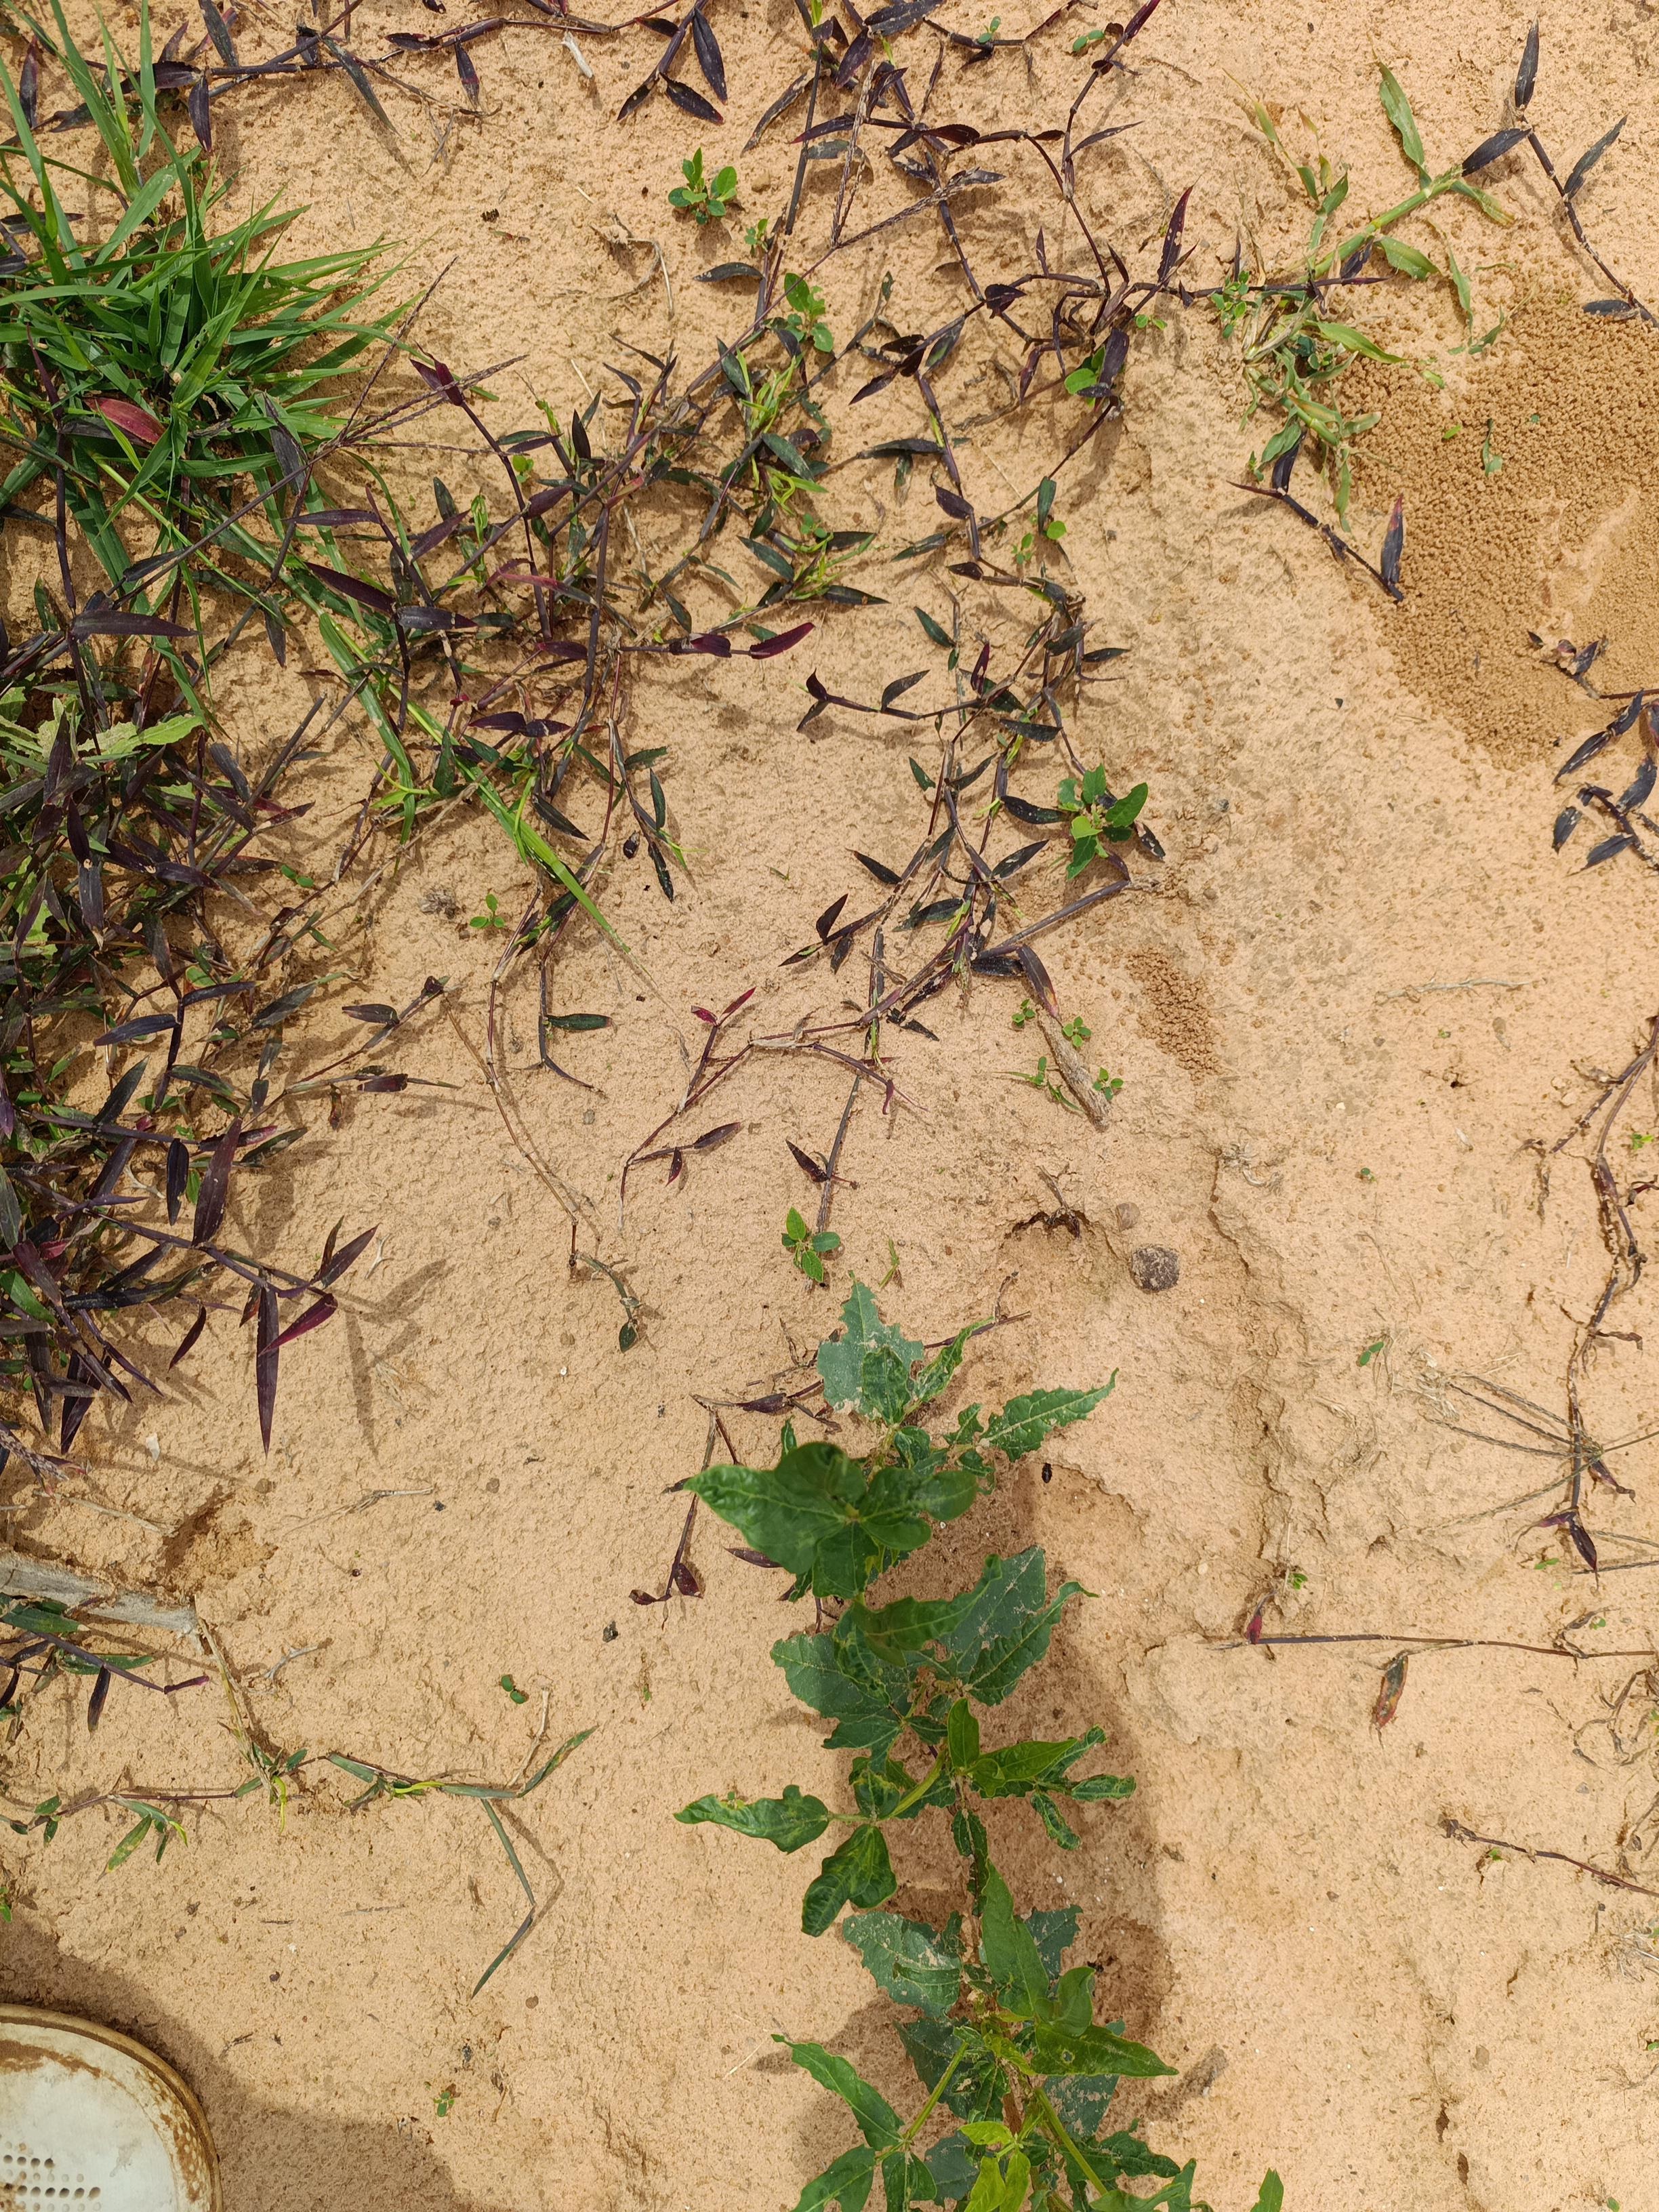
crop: cowpea
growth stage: emergence
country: Nigeria
